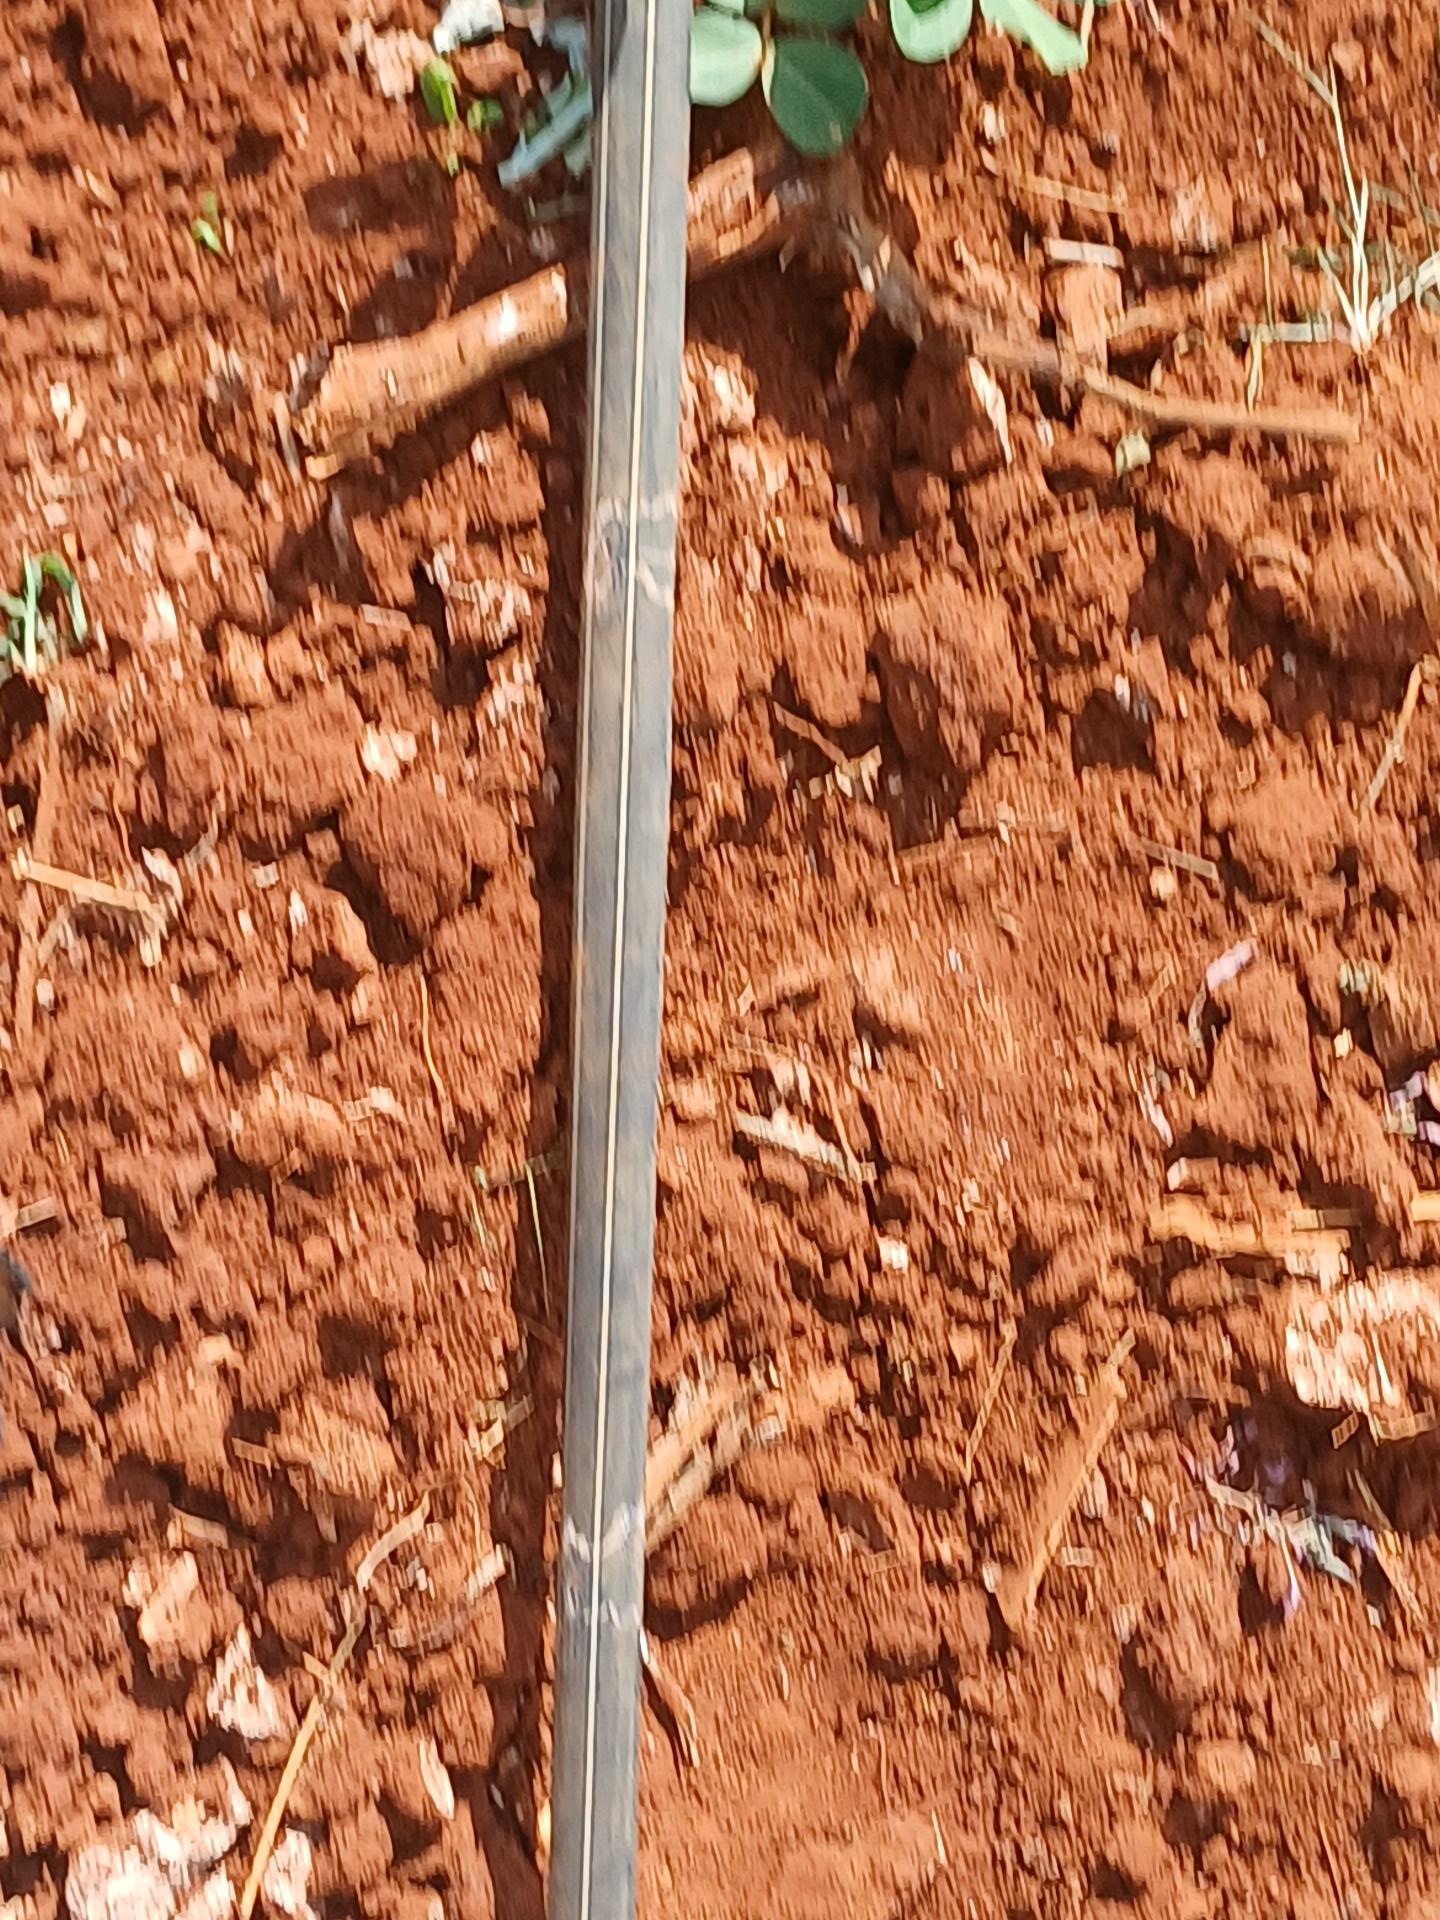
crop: groundnut
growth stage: vegetative
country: Kenya
